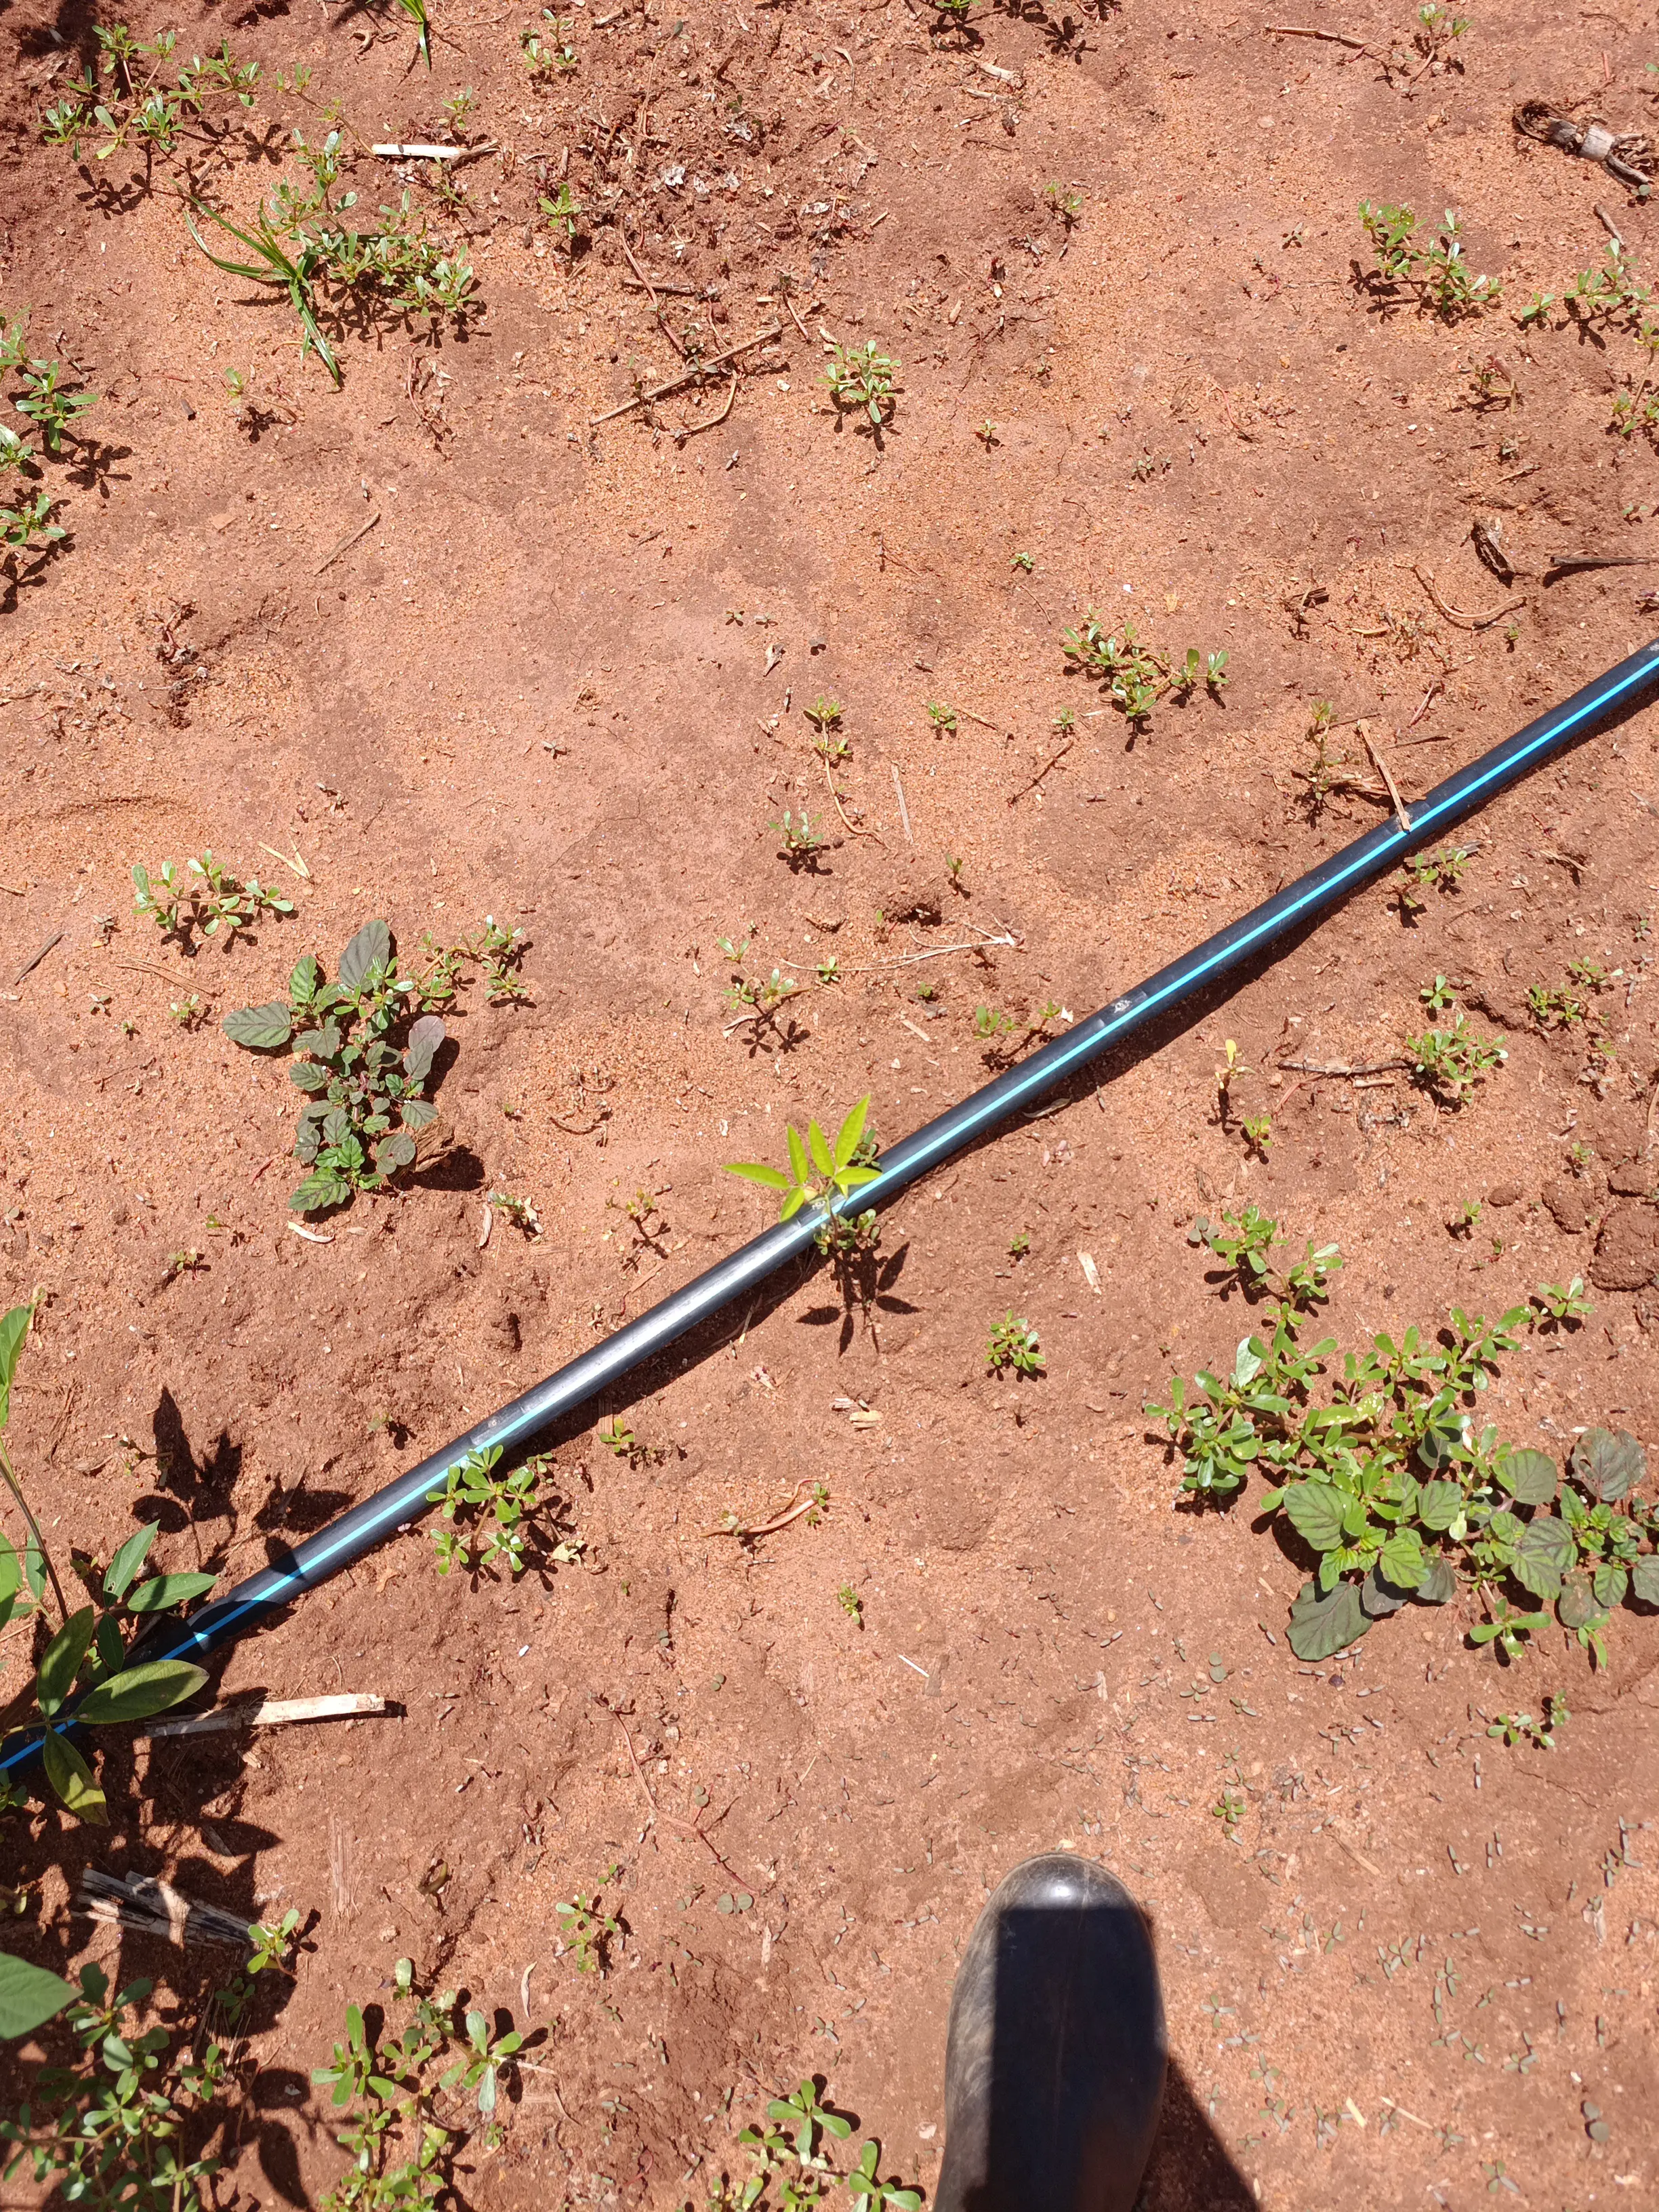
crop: pigeonpea
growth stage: vegetative
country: Kenya
